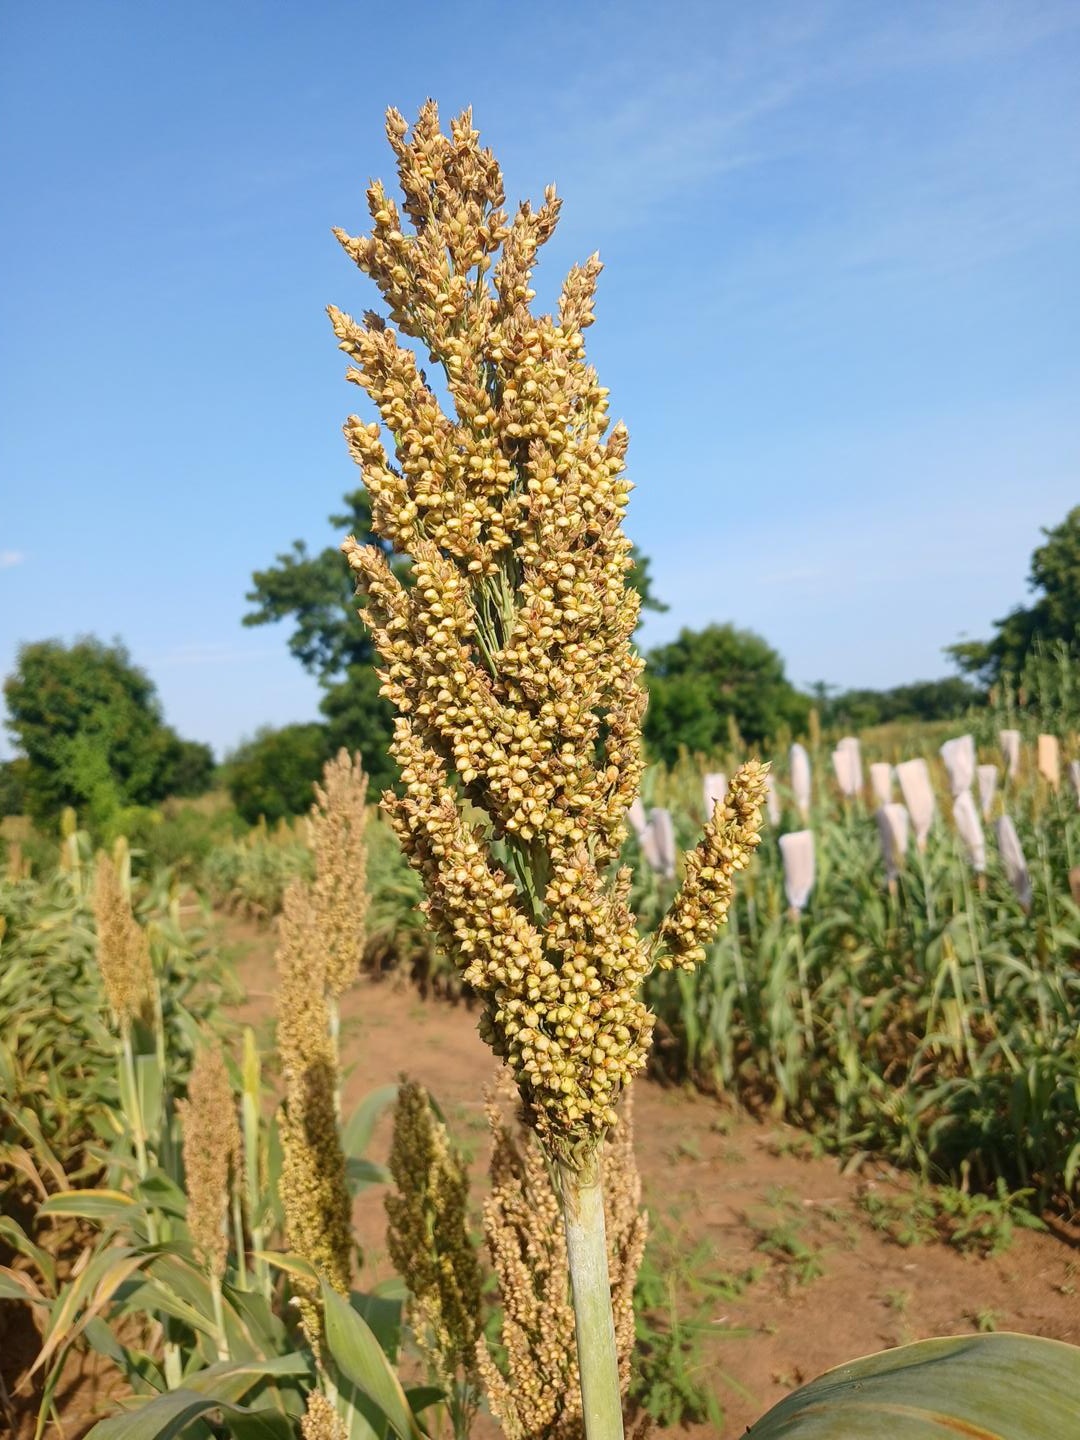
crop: sorghum
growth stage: filling grain
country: Senegal
